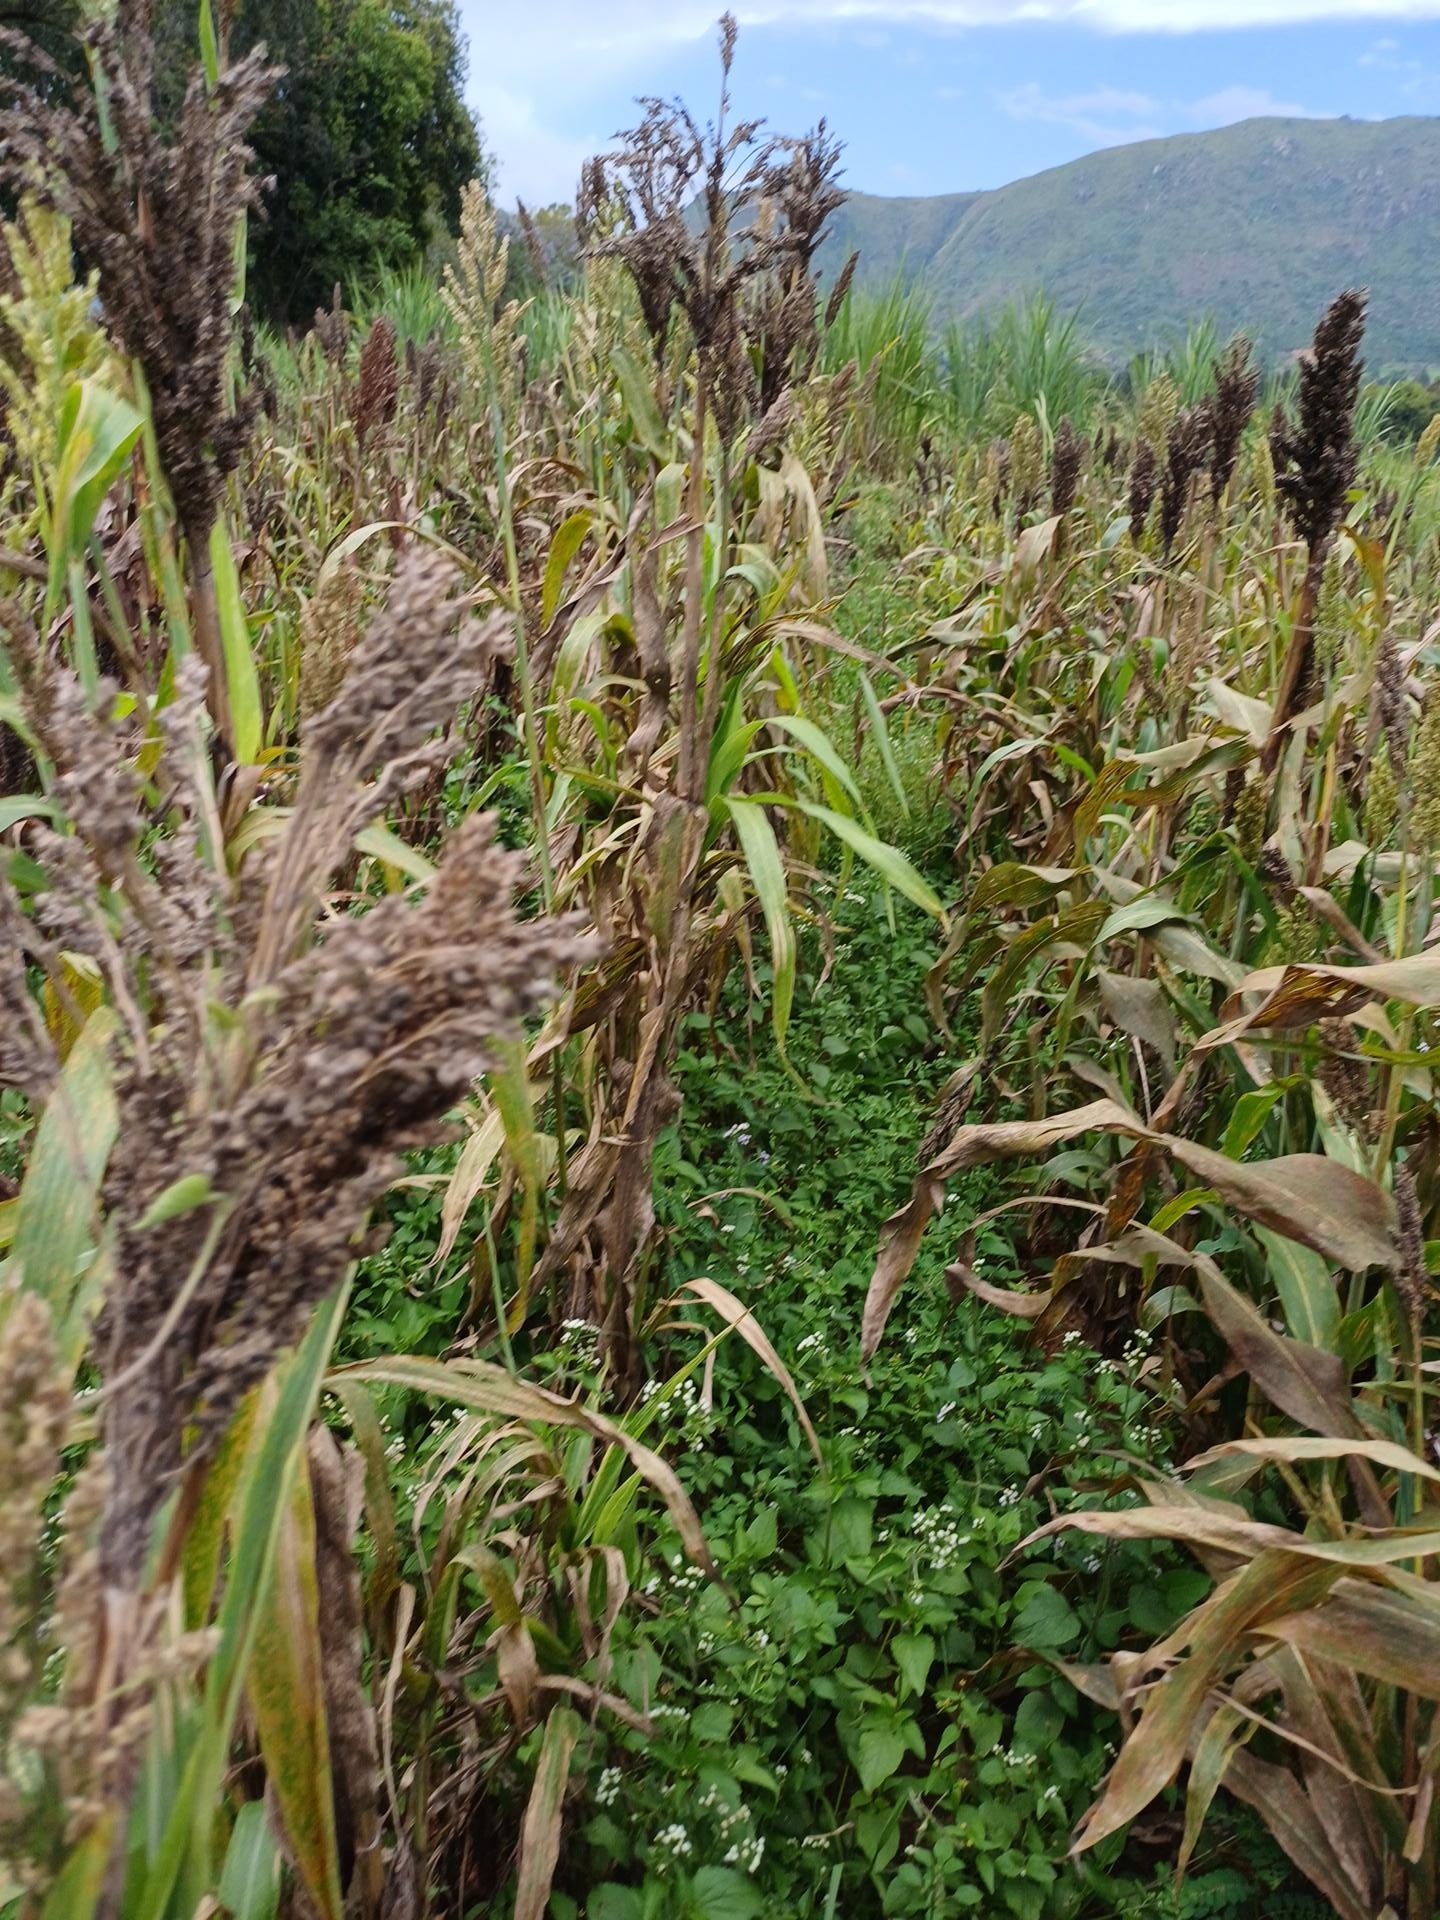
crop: sorghum
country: Kenya
